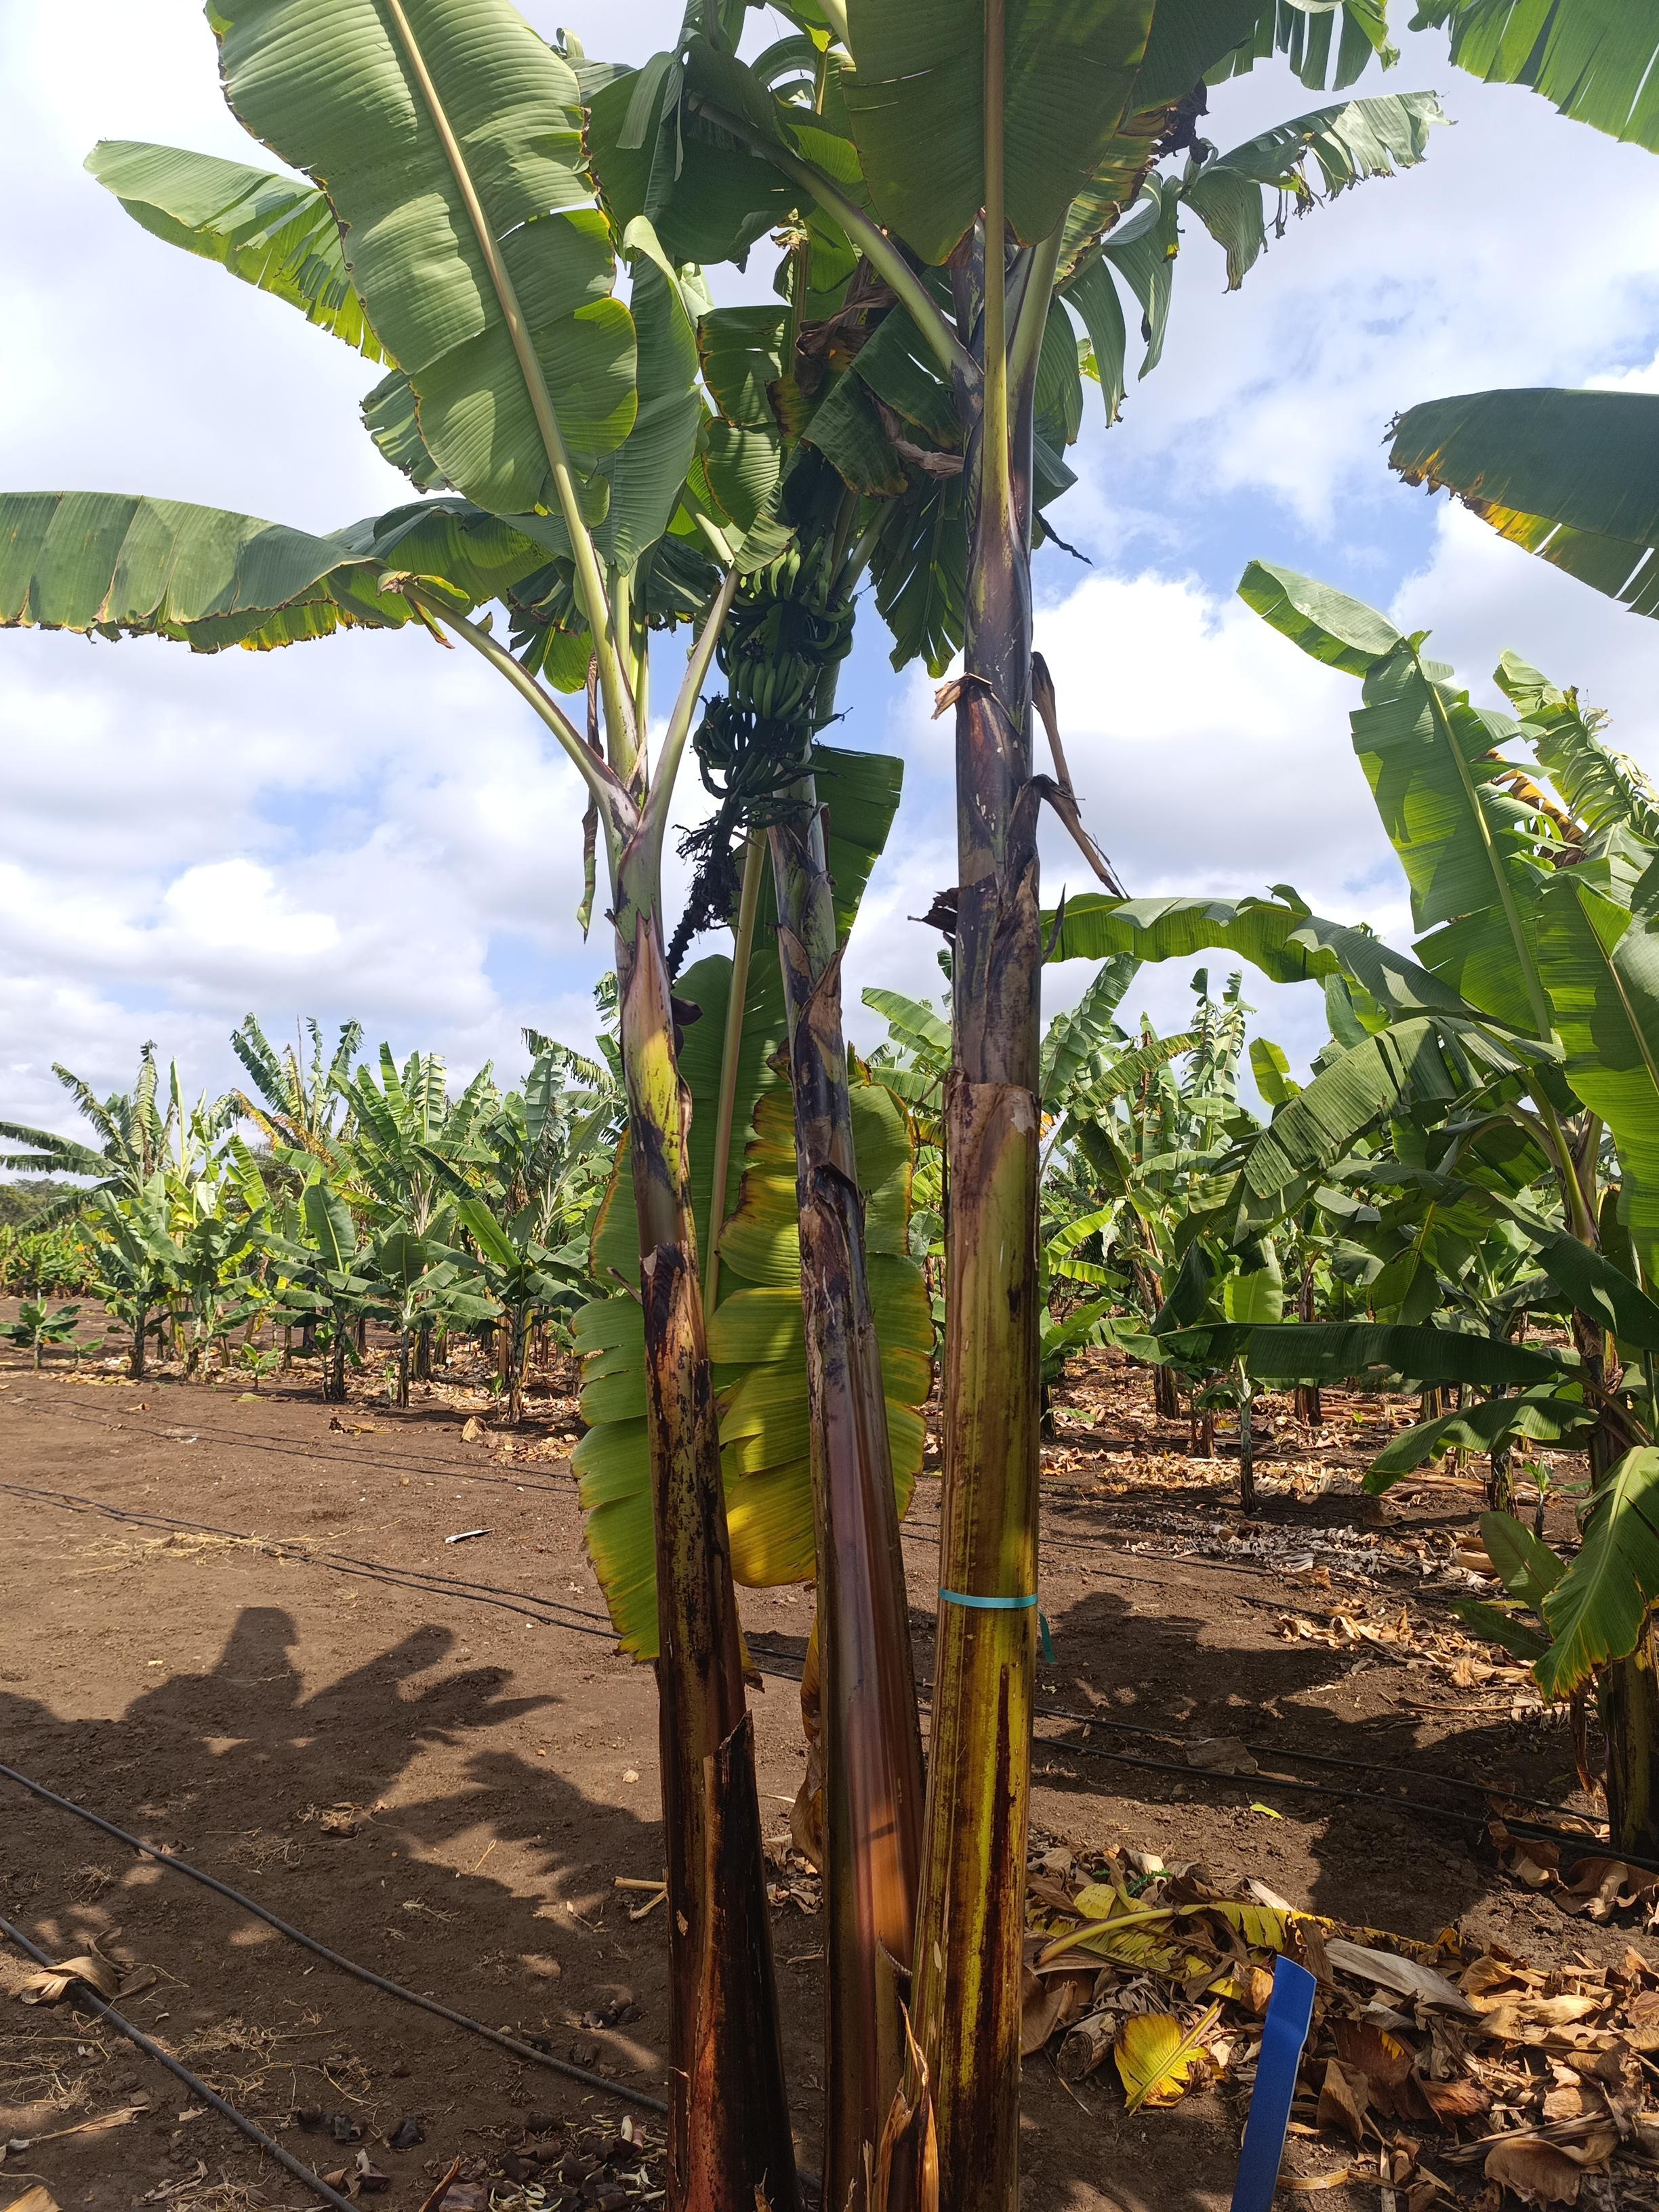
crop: banana
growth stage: vegetative
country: Tanzania
